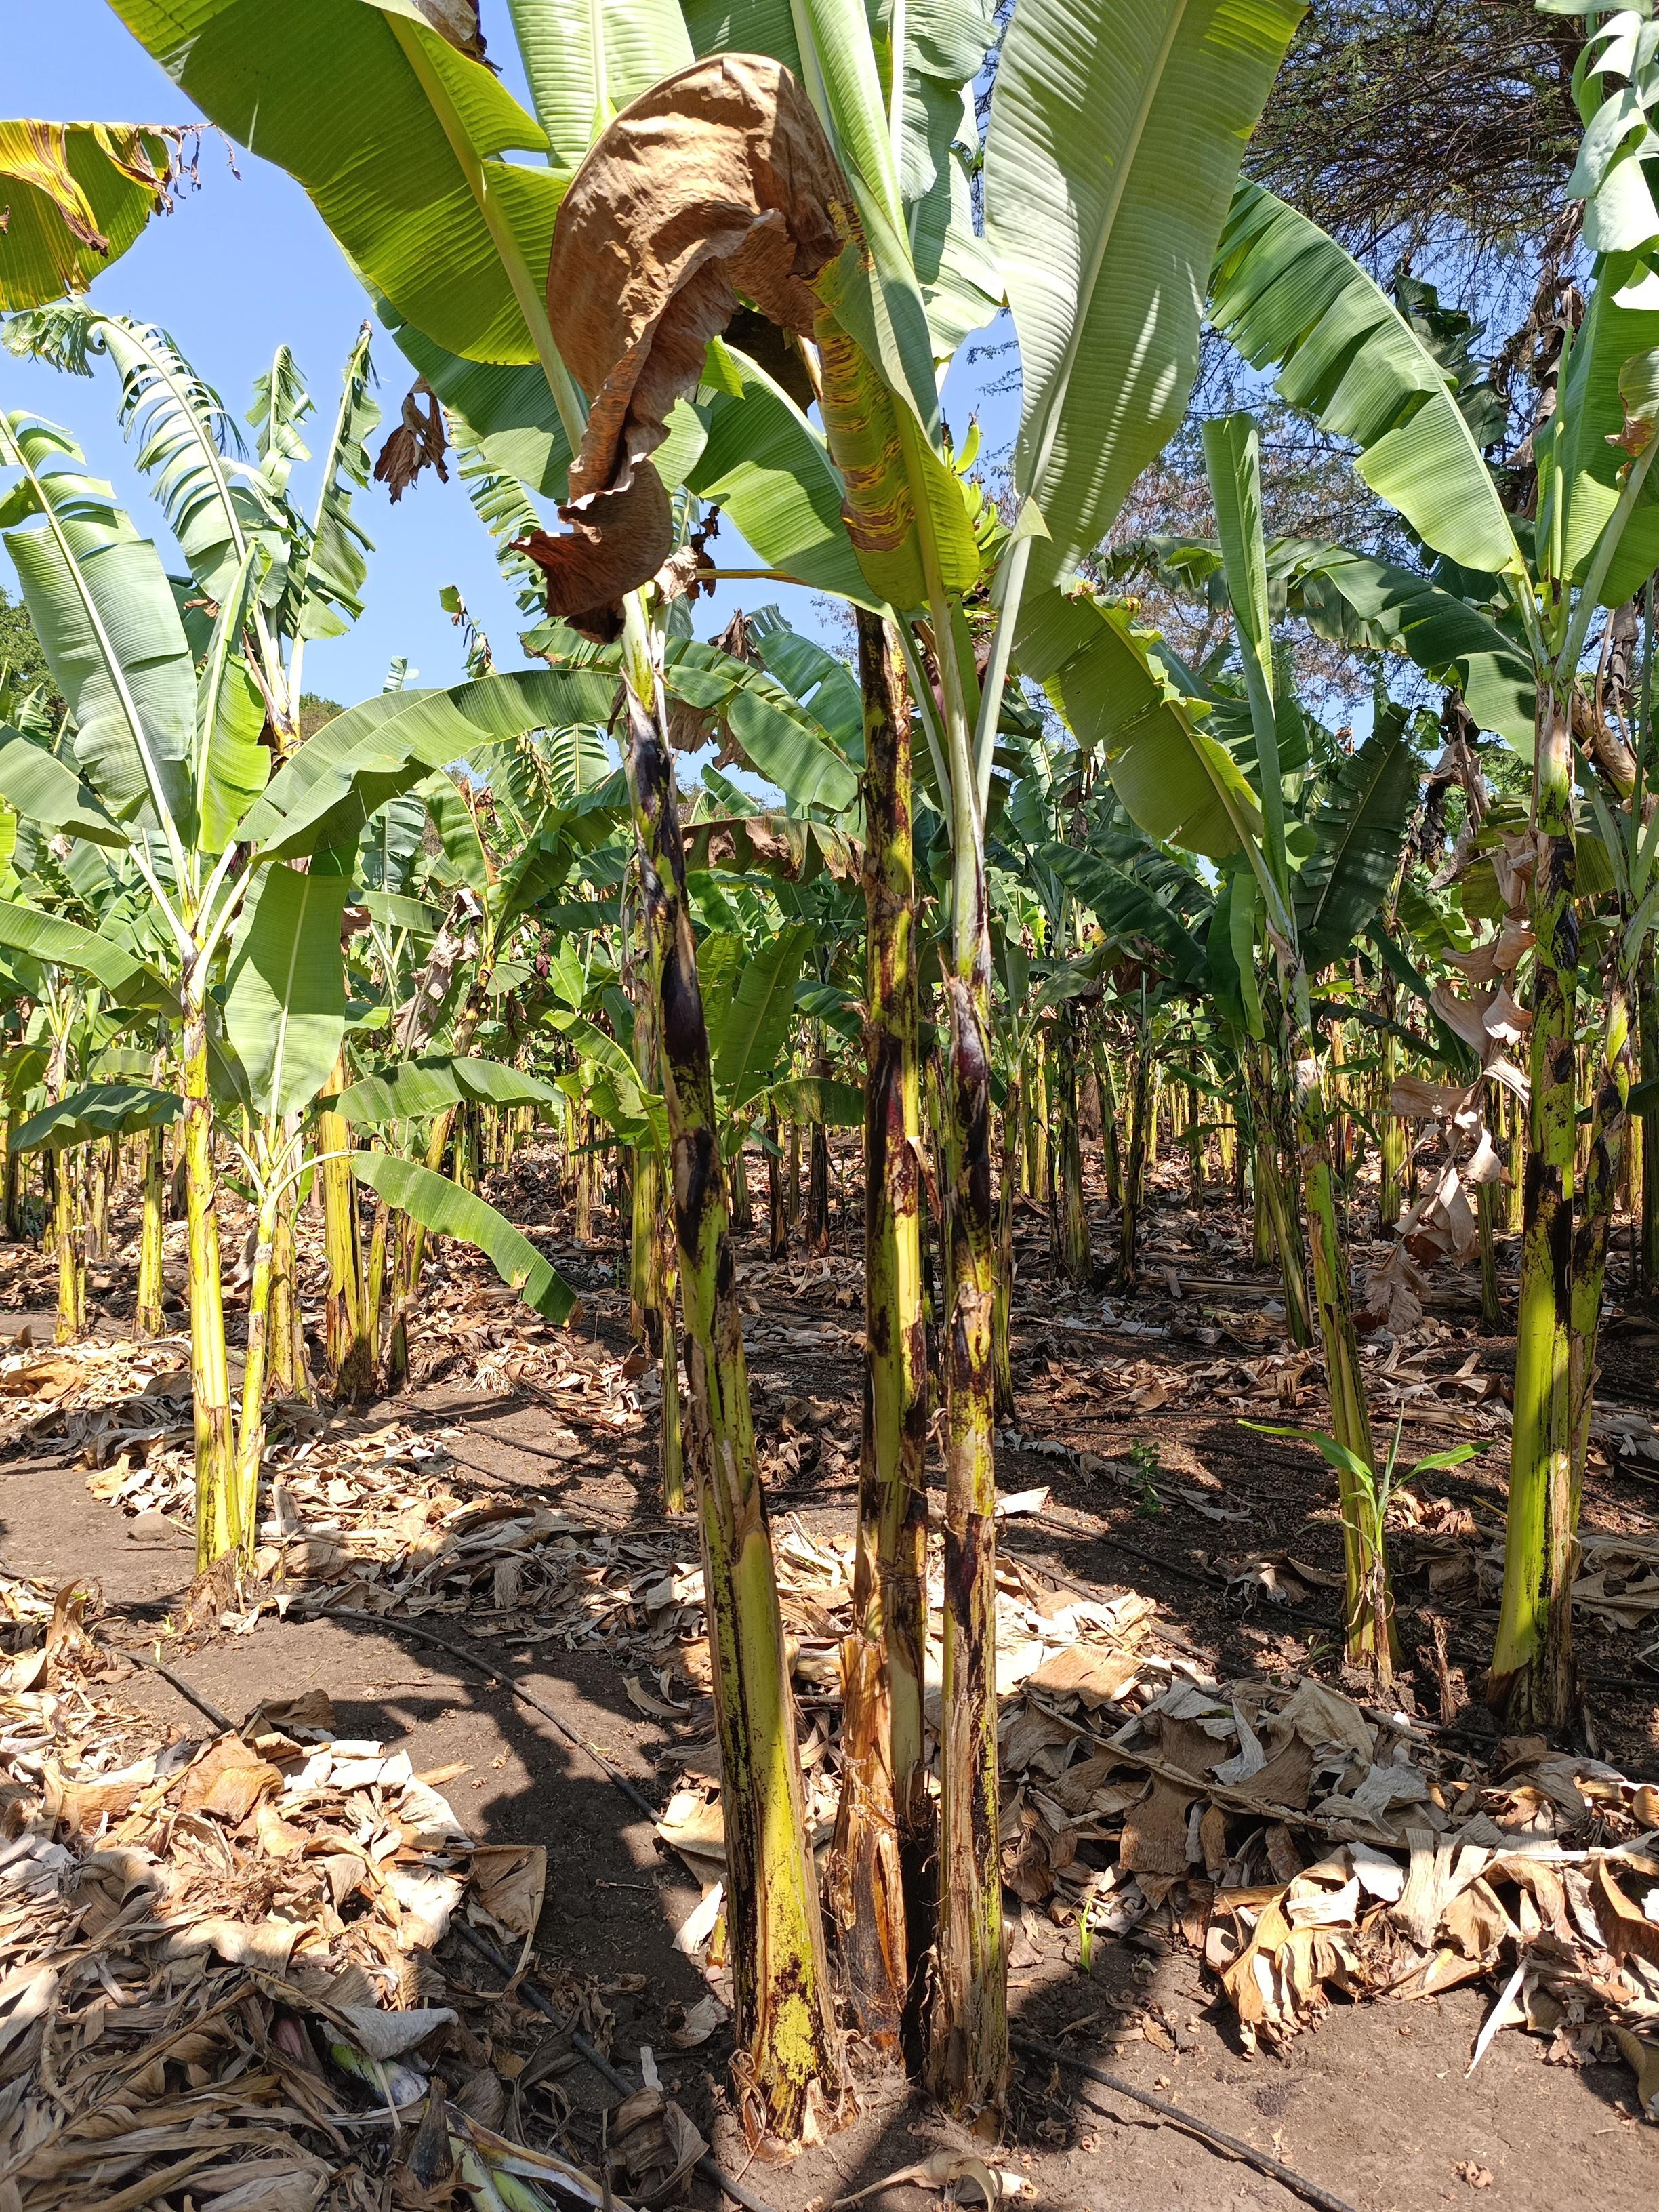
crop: banana
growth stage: development fruit
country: Tanzania
